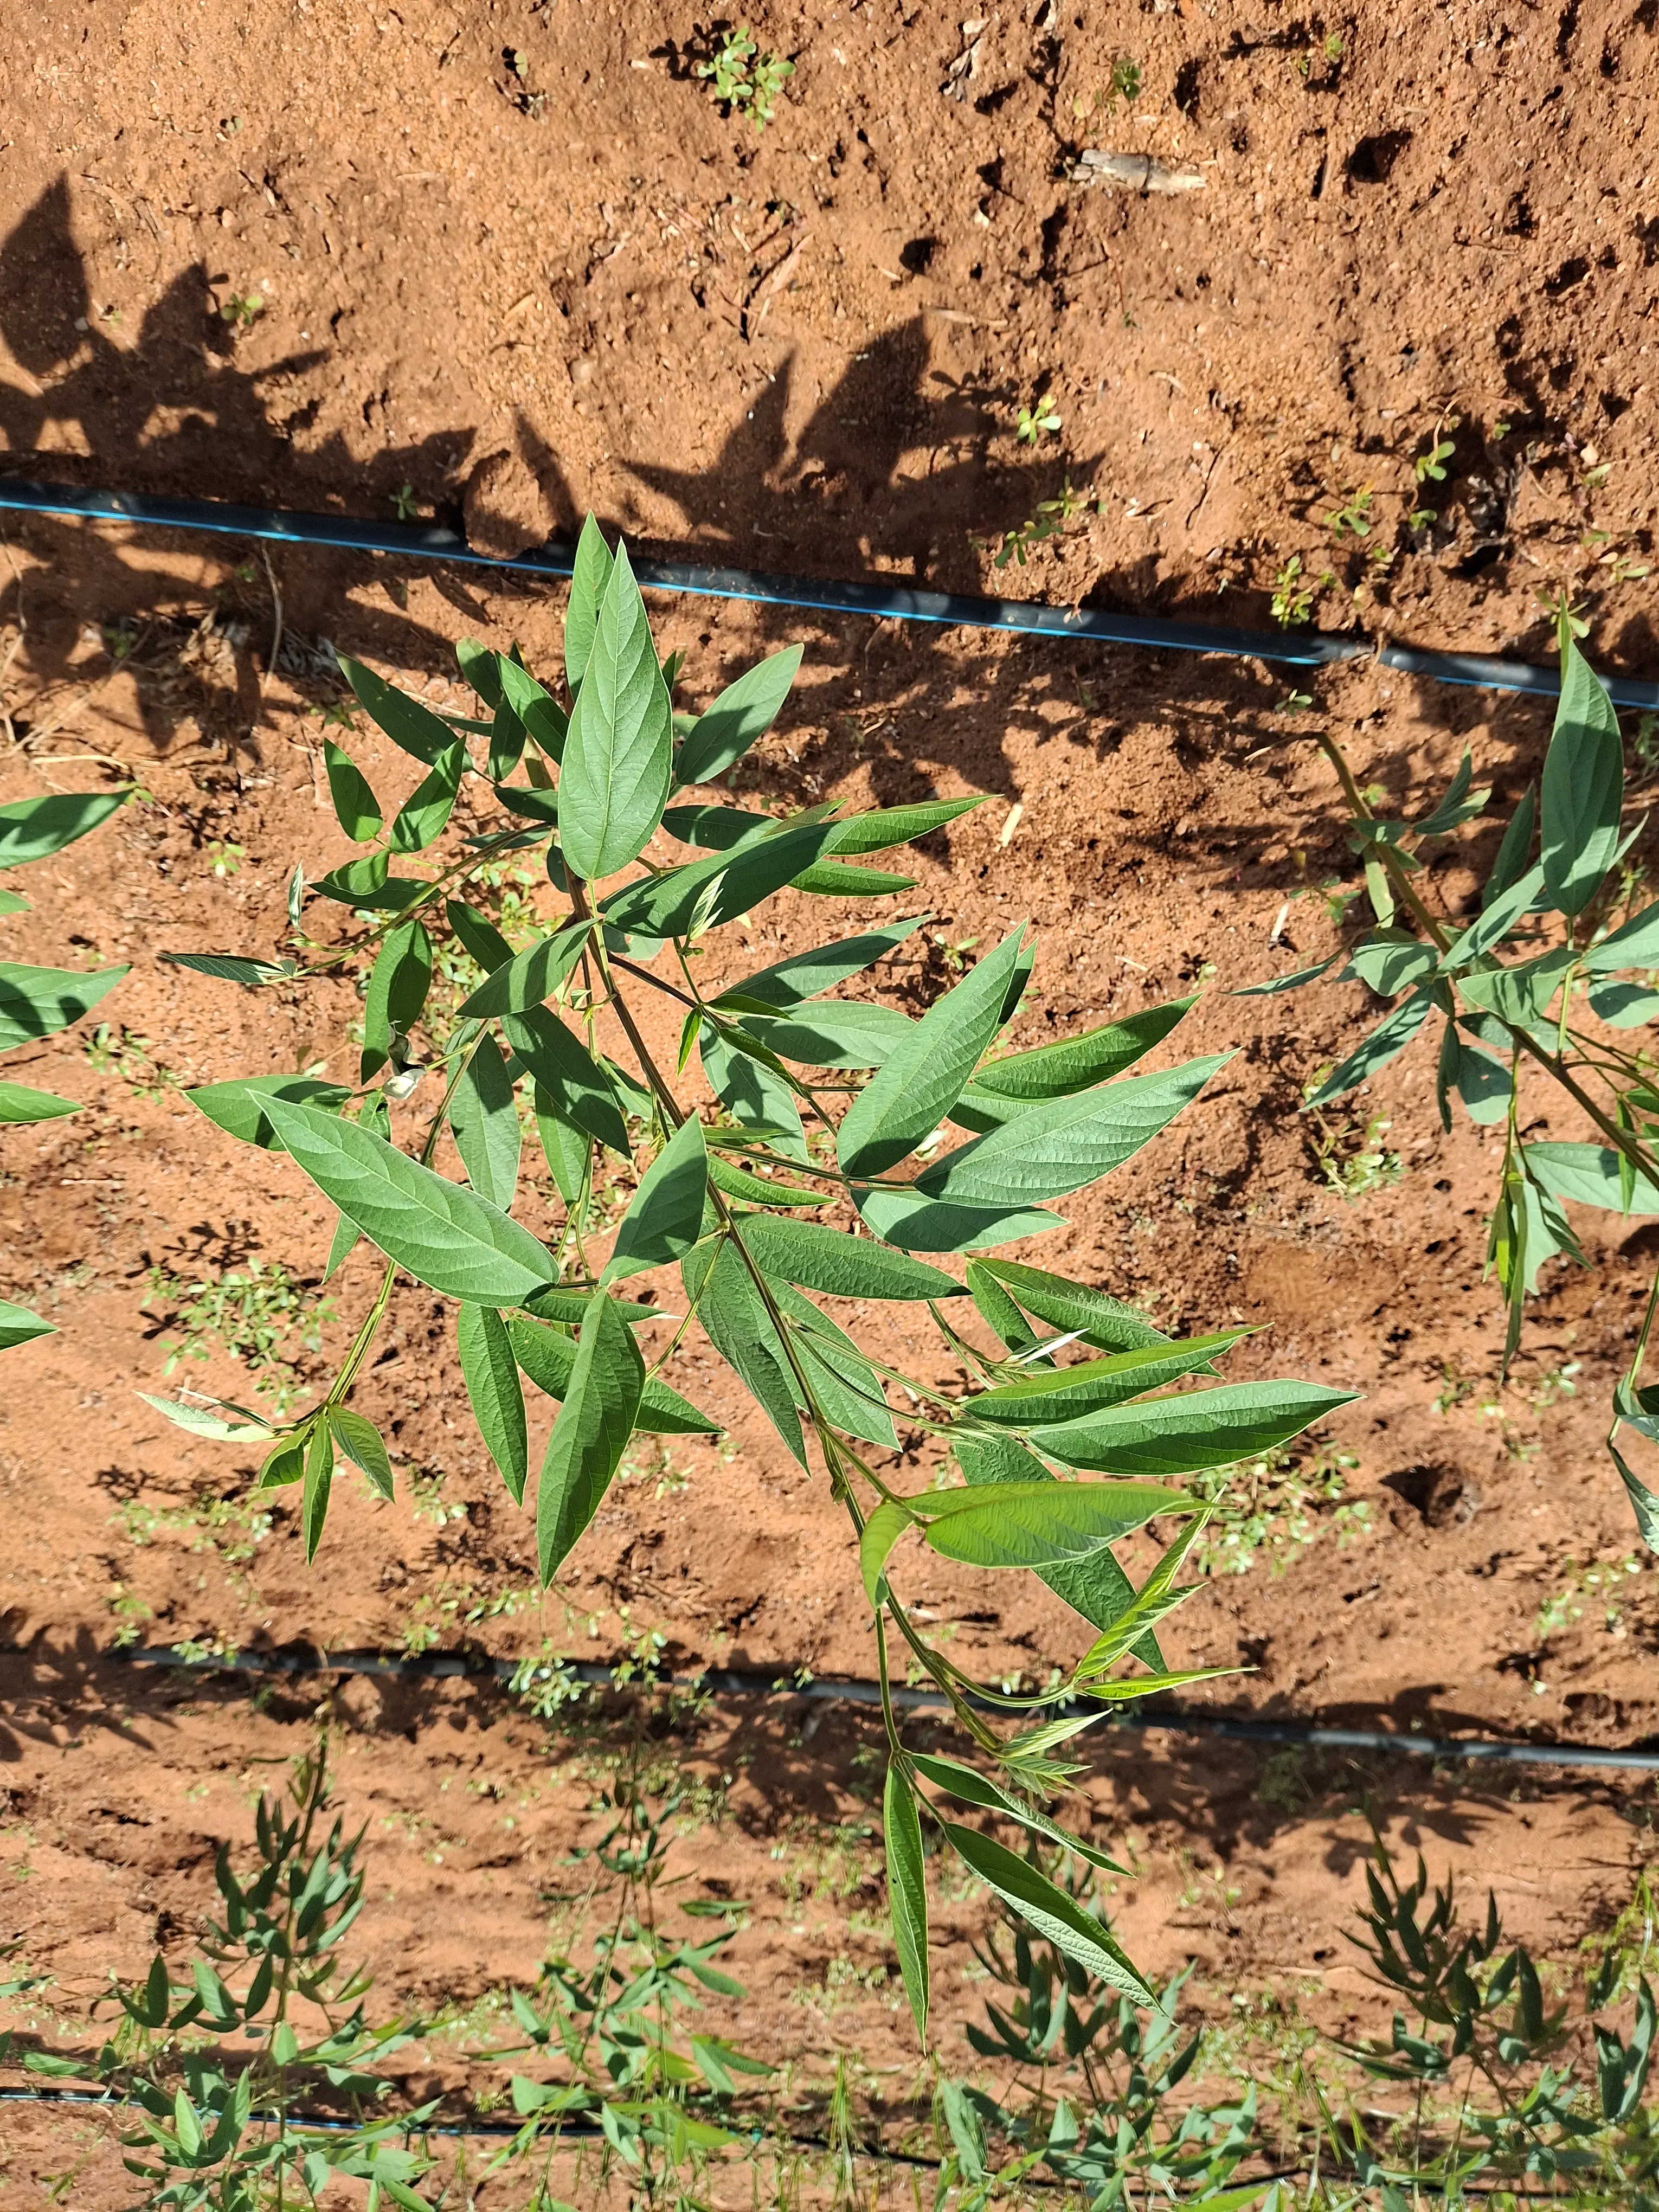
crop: pigeonpea
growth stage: vegetative
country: Kenya
